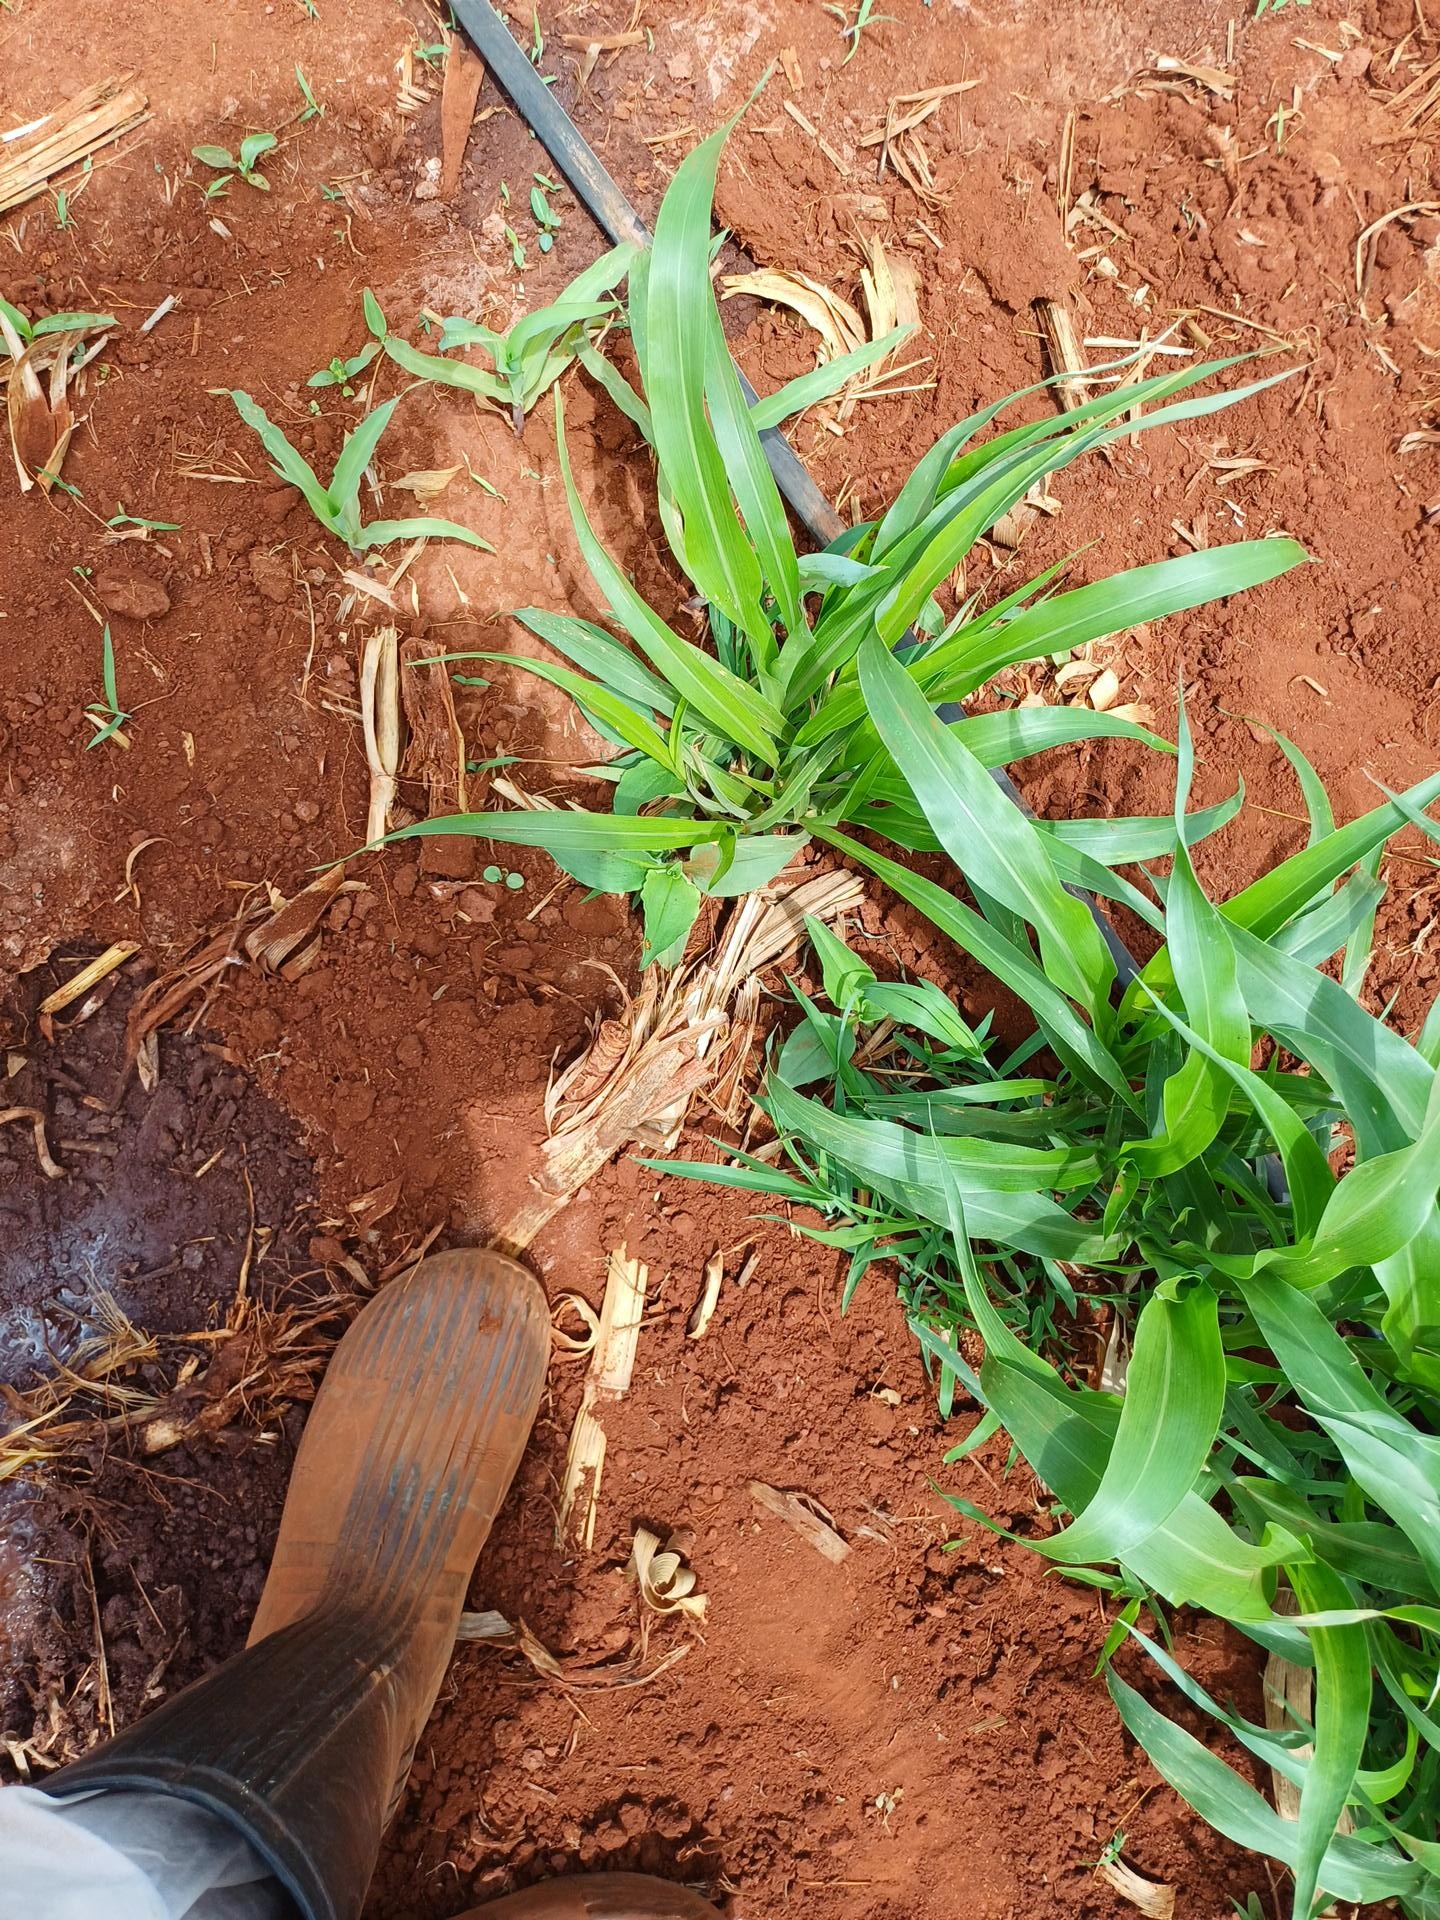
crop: sorghum
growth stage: vegetative
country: Kenya
